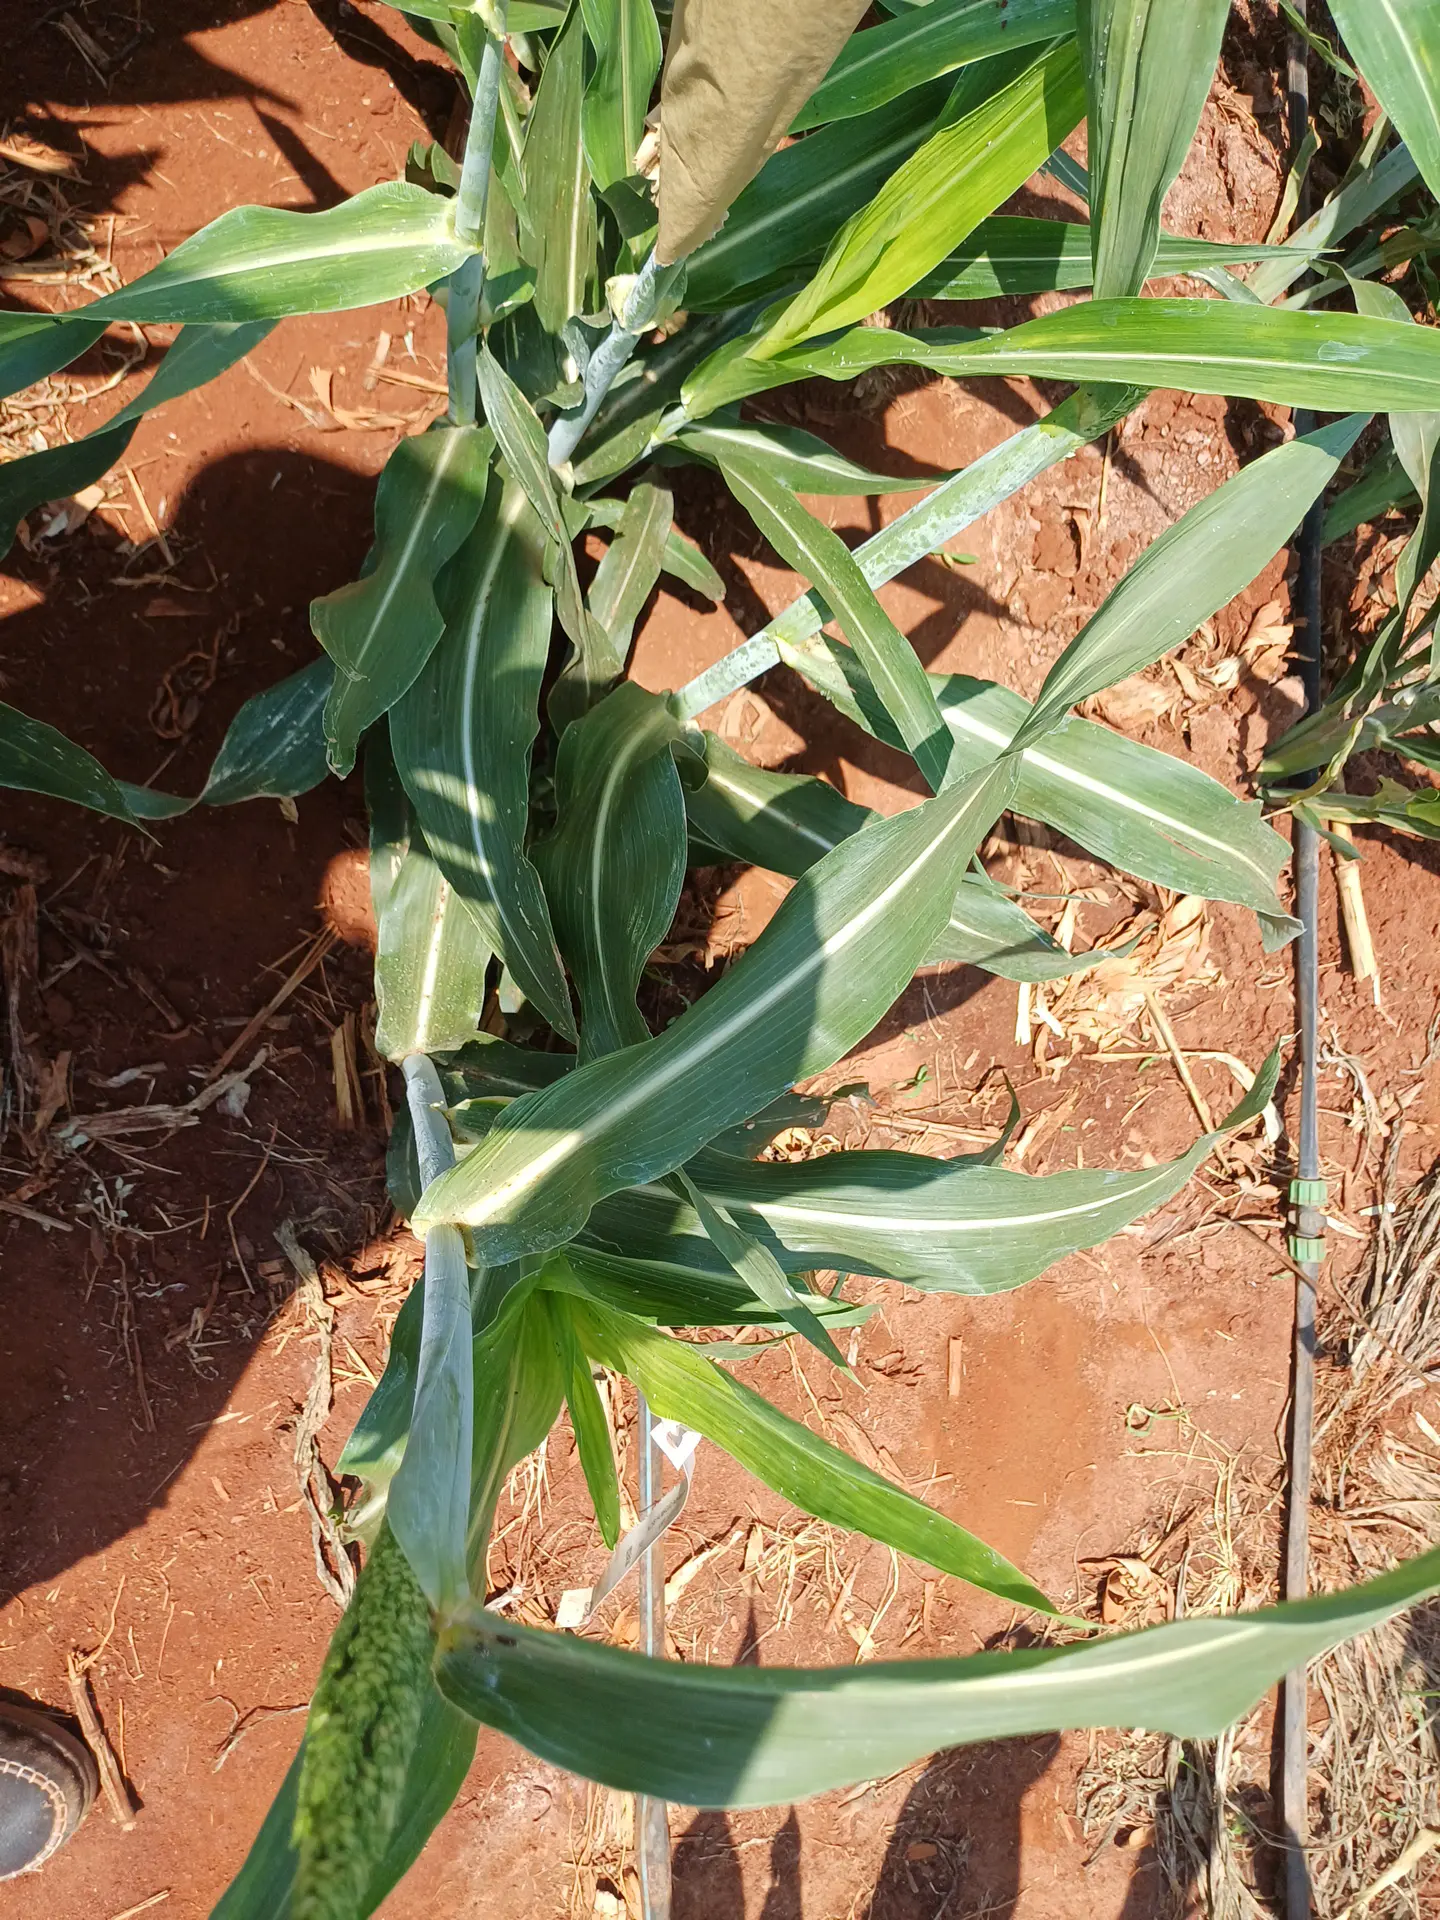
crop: sorghum
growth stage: heading tuber
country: Kenya
